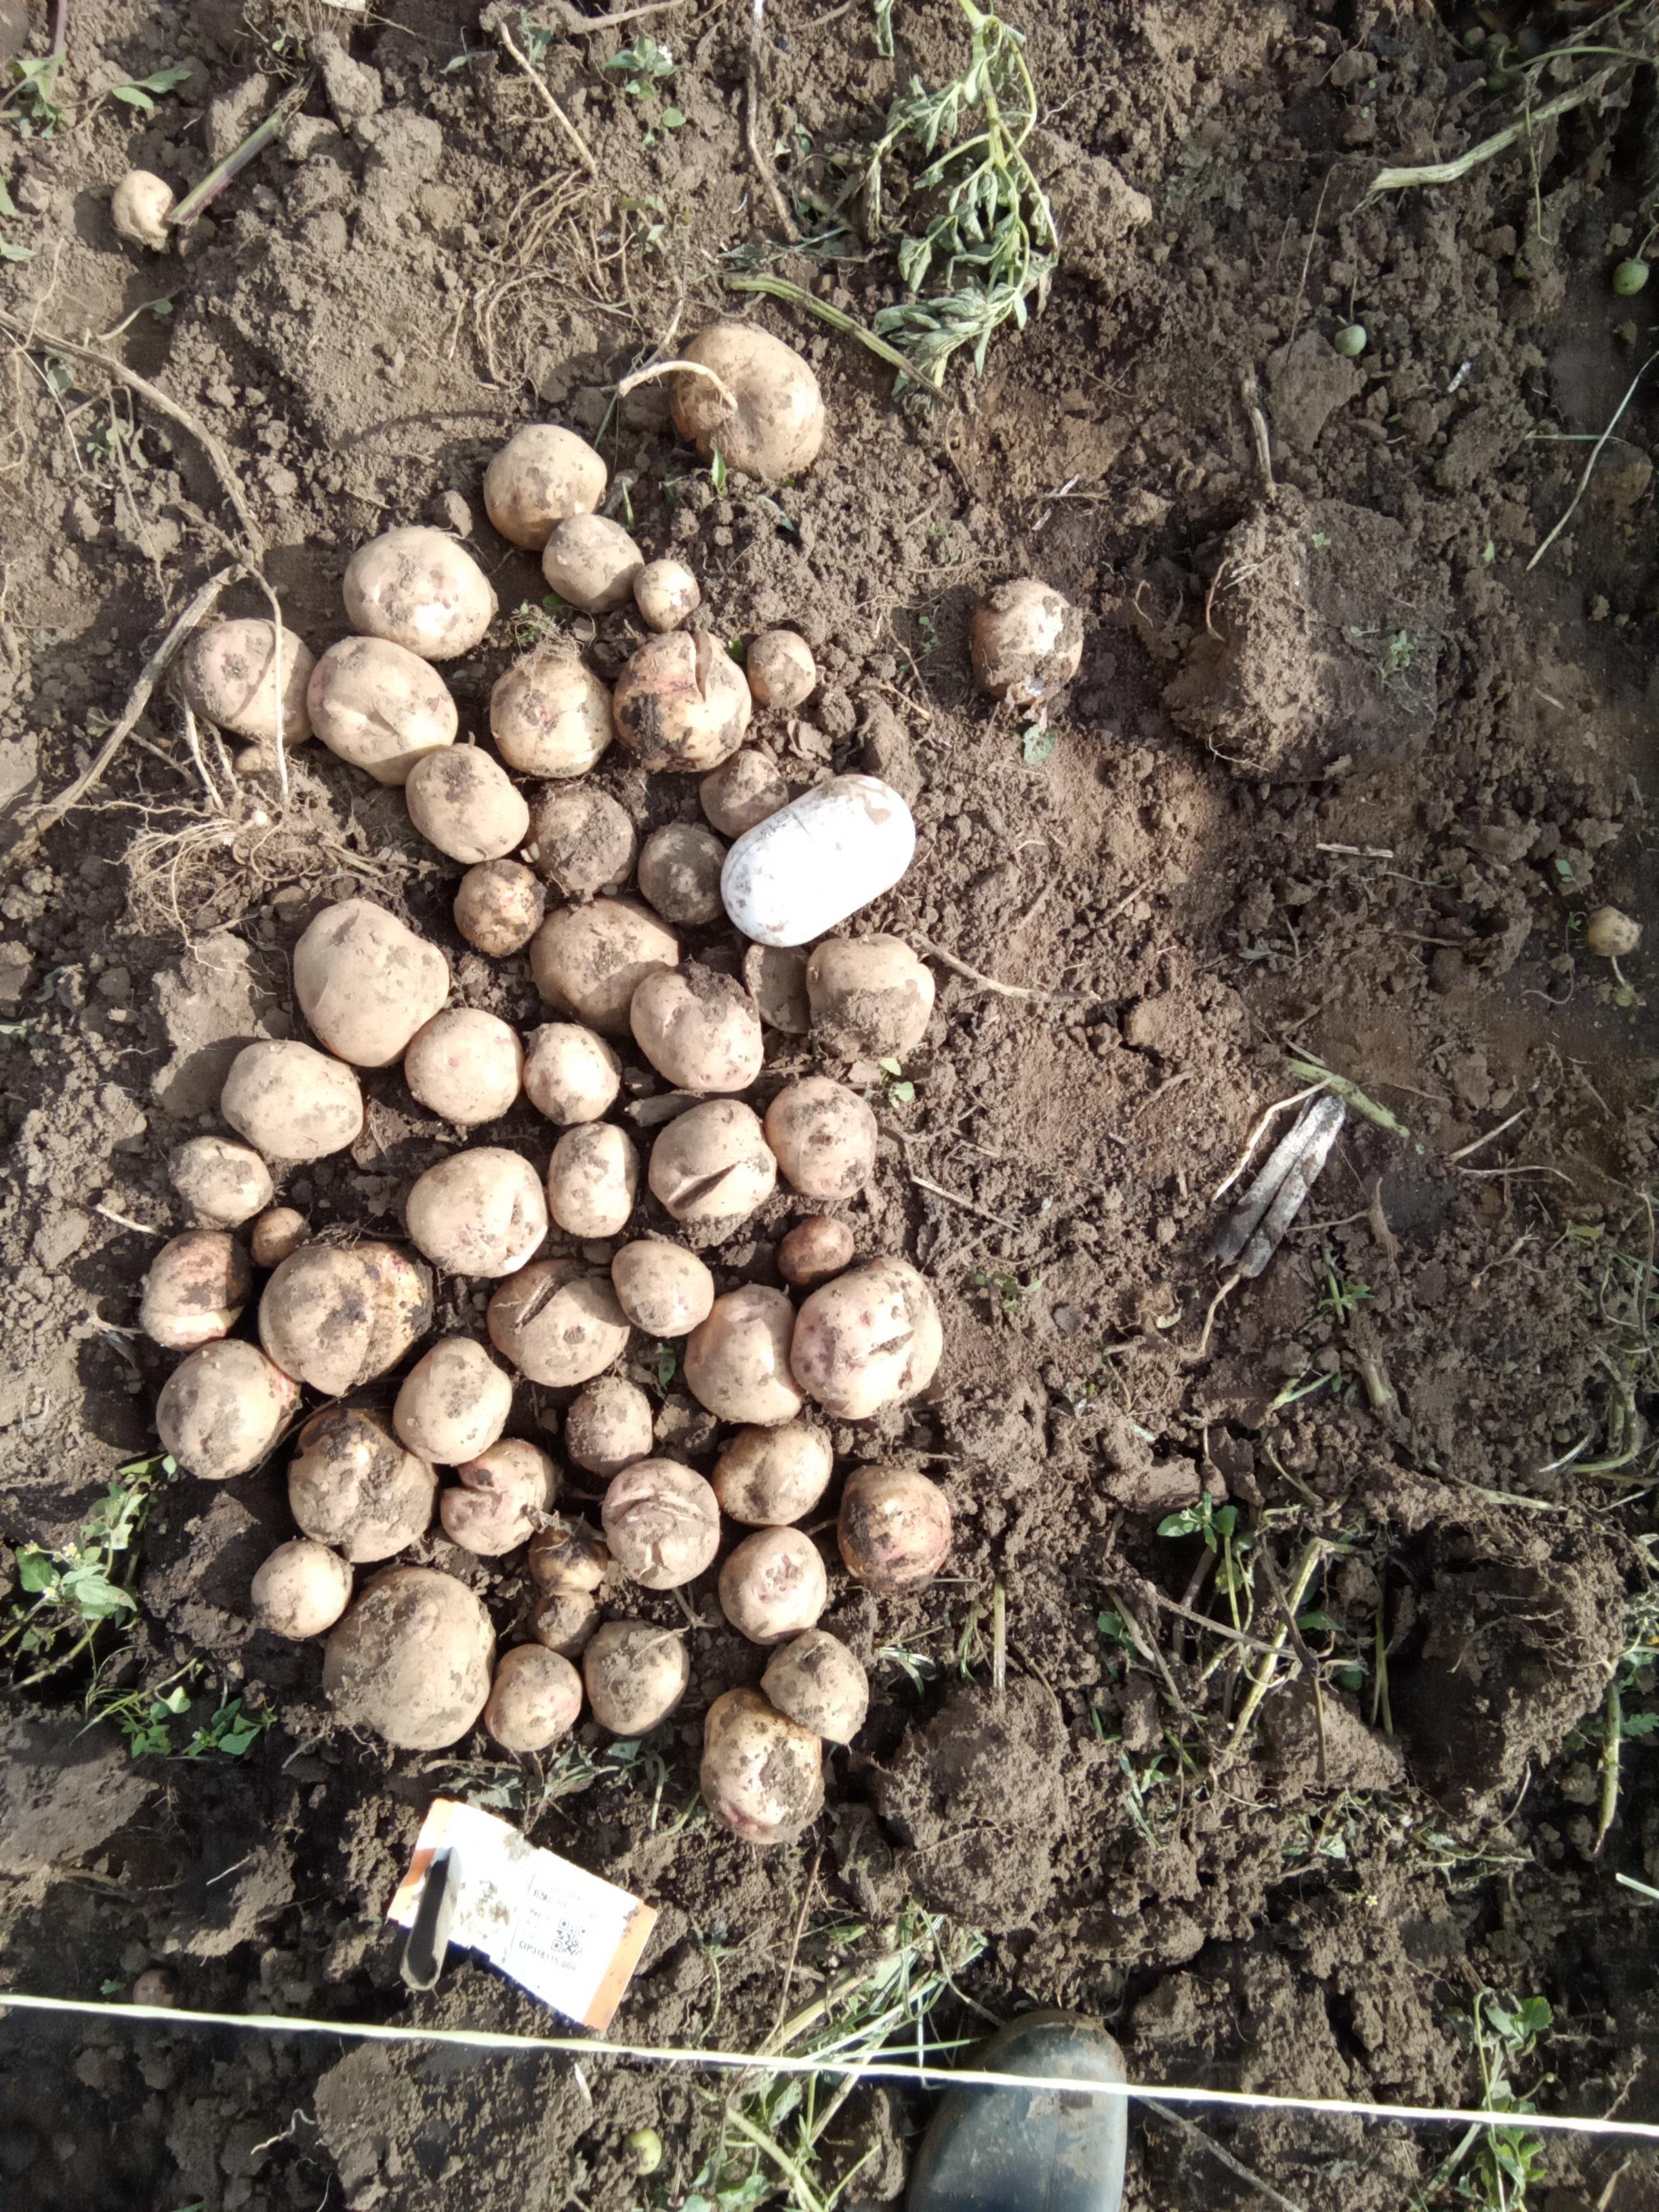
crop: potato
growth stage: harvest
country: Kenya
